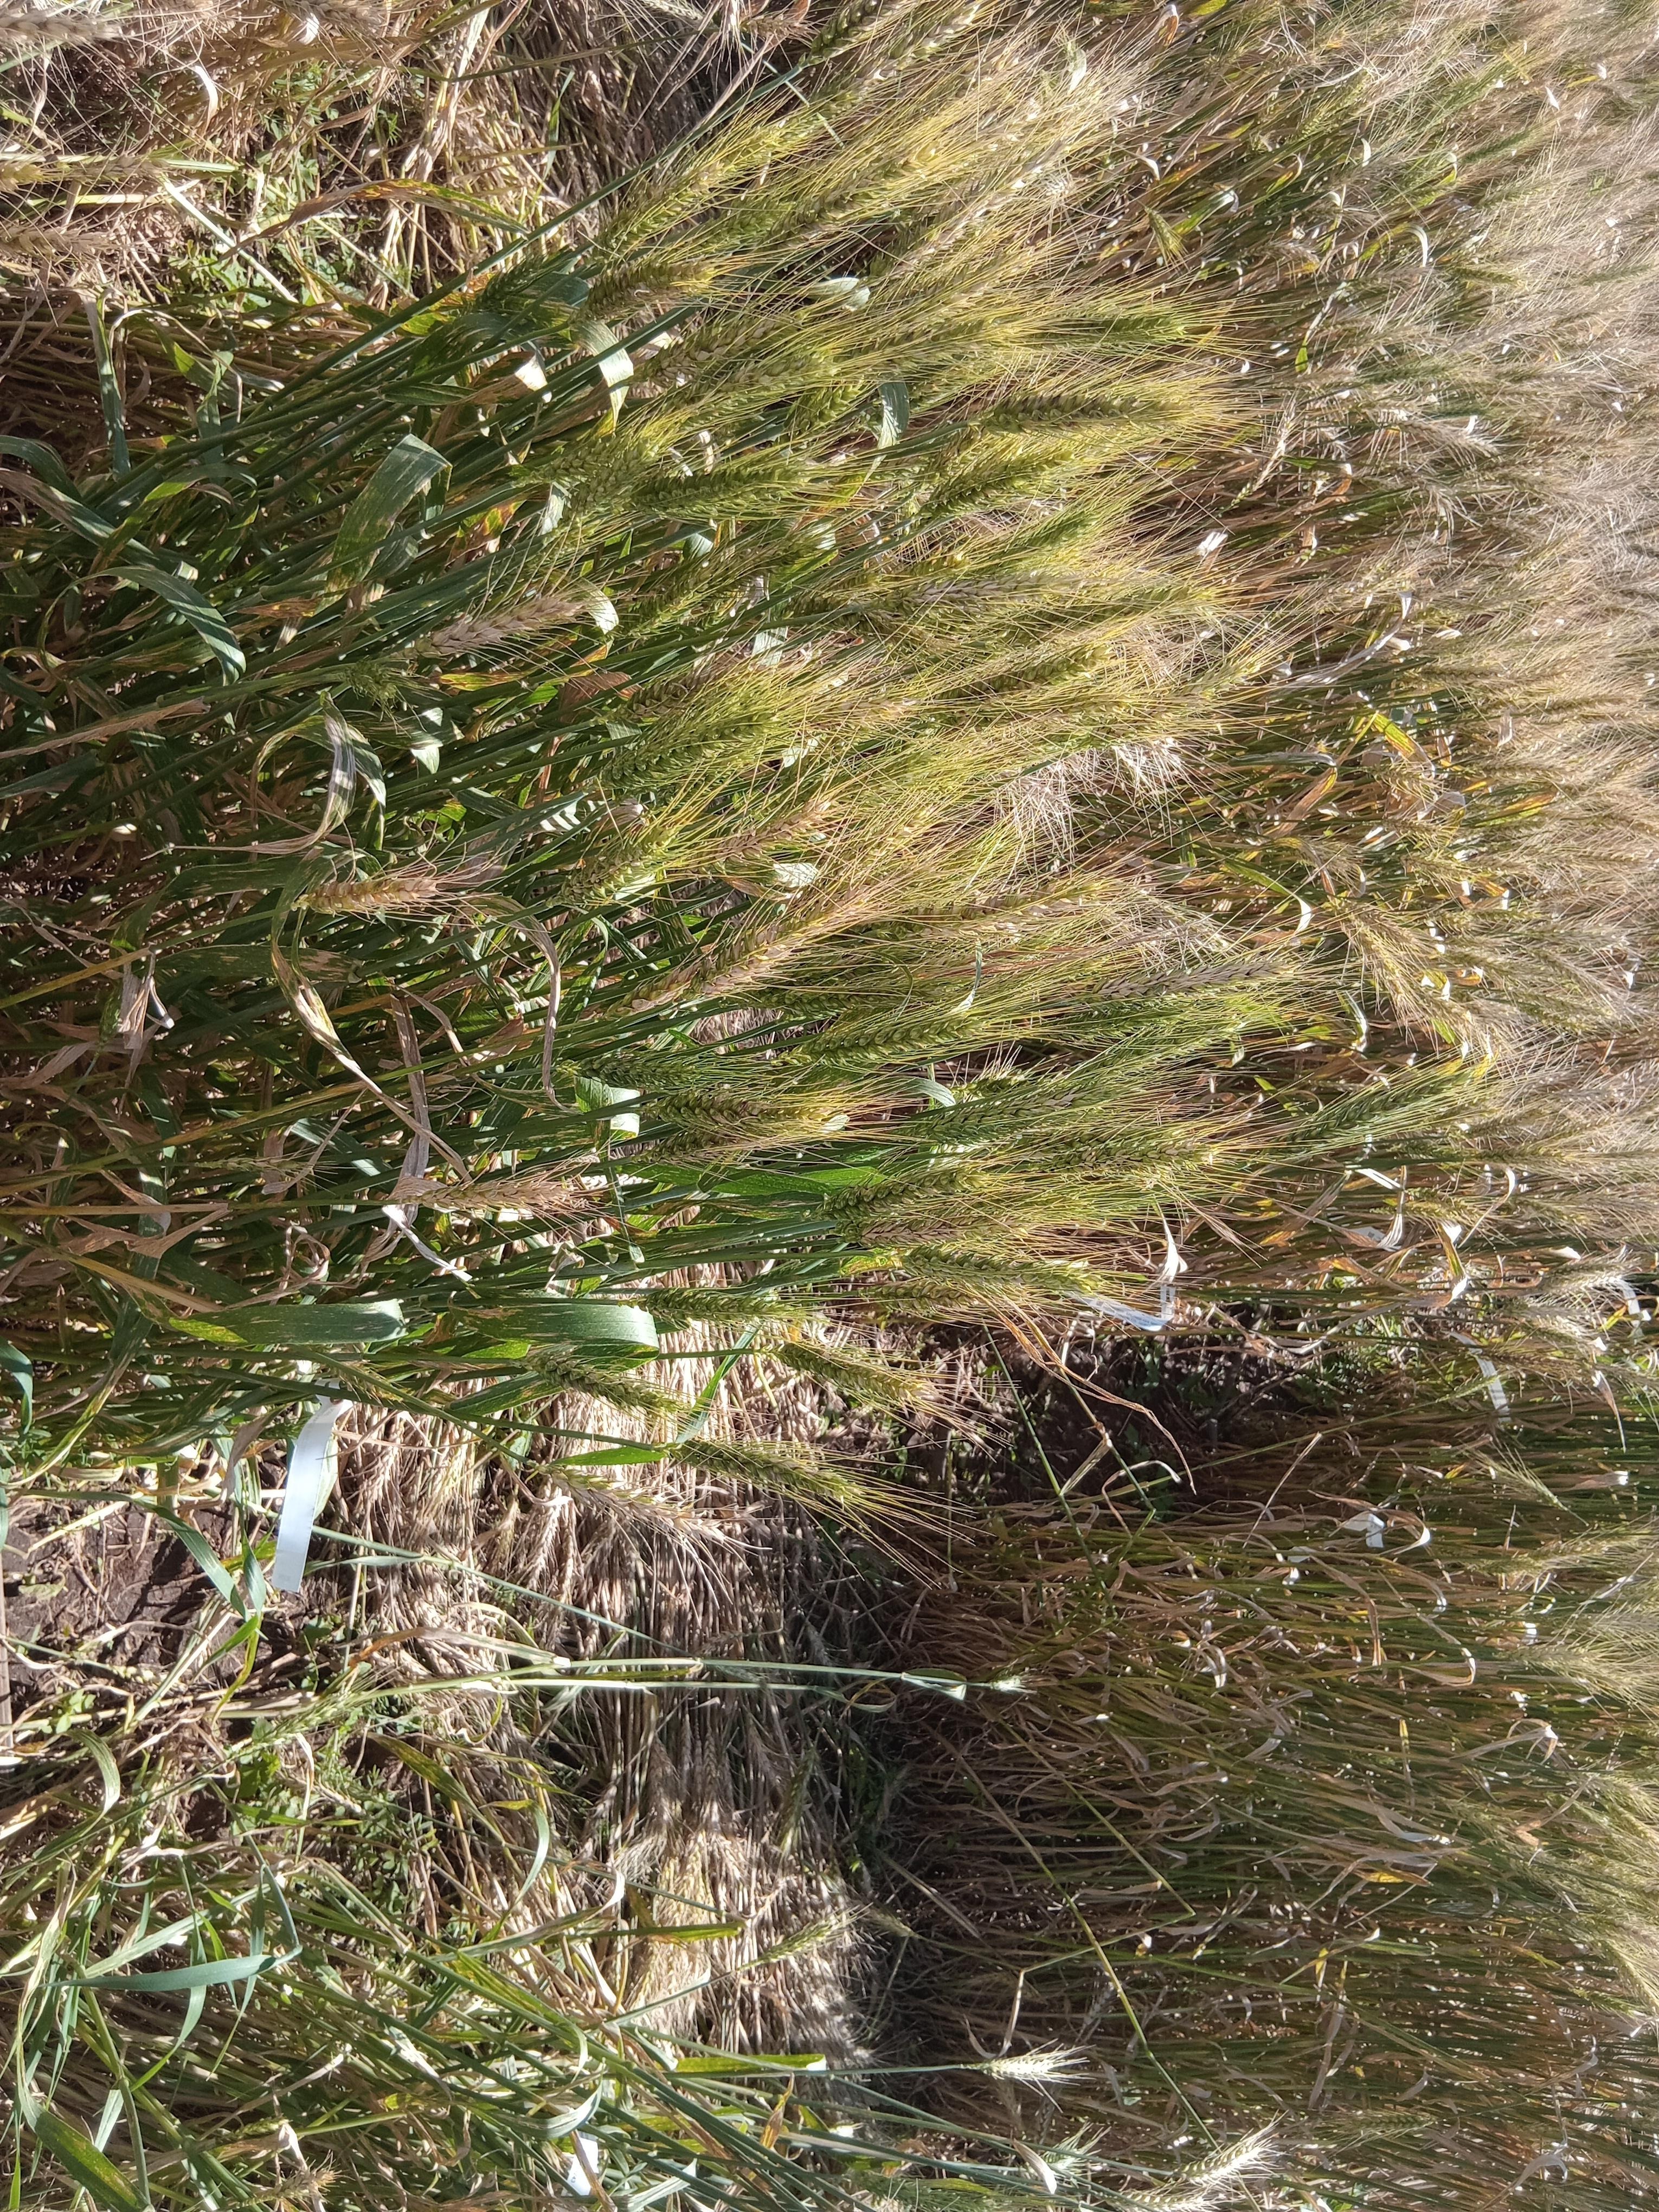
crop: wheat
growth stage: maturity
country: Kenya
